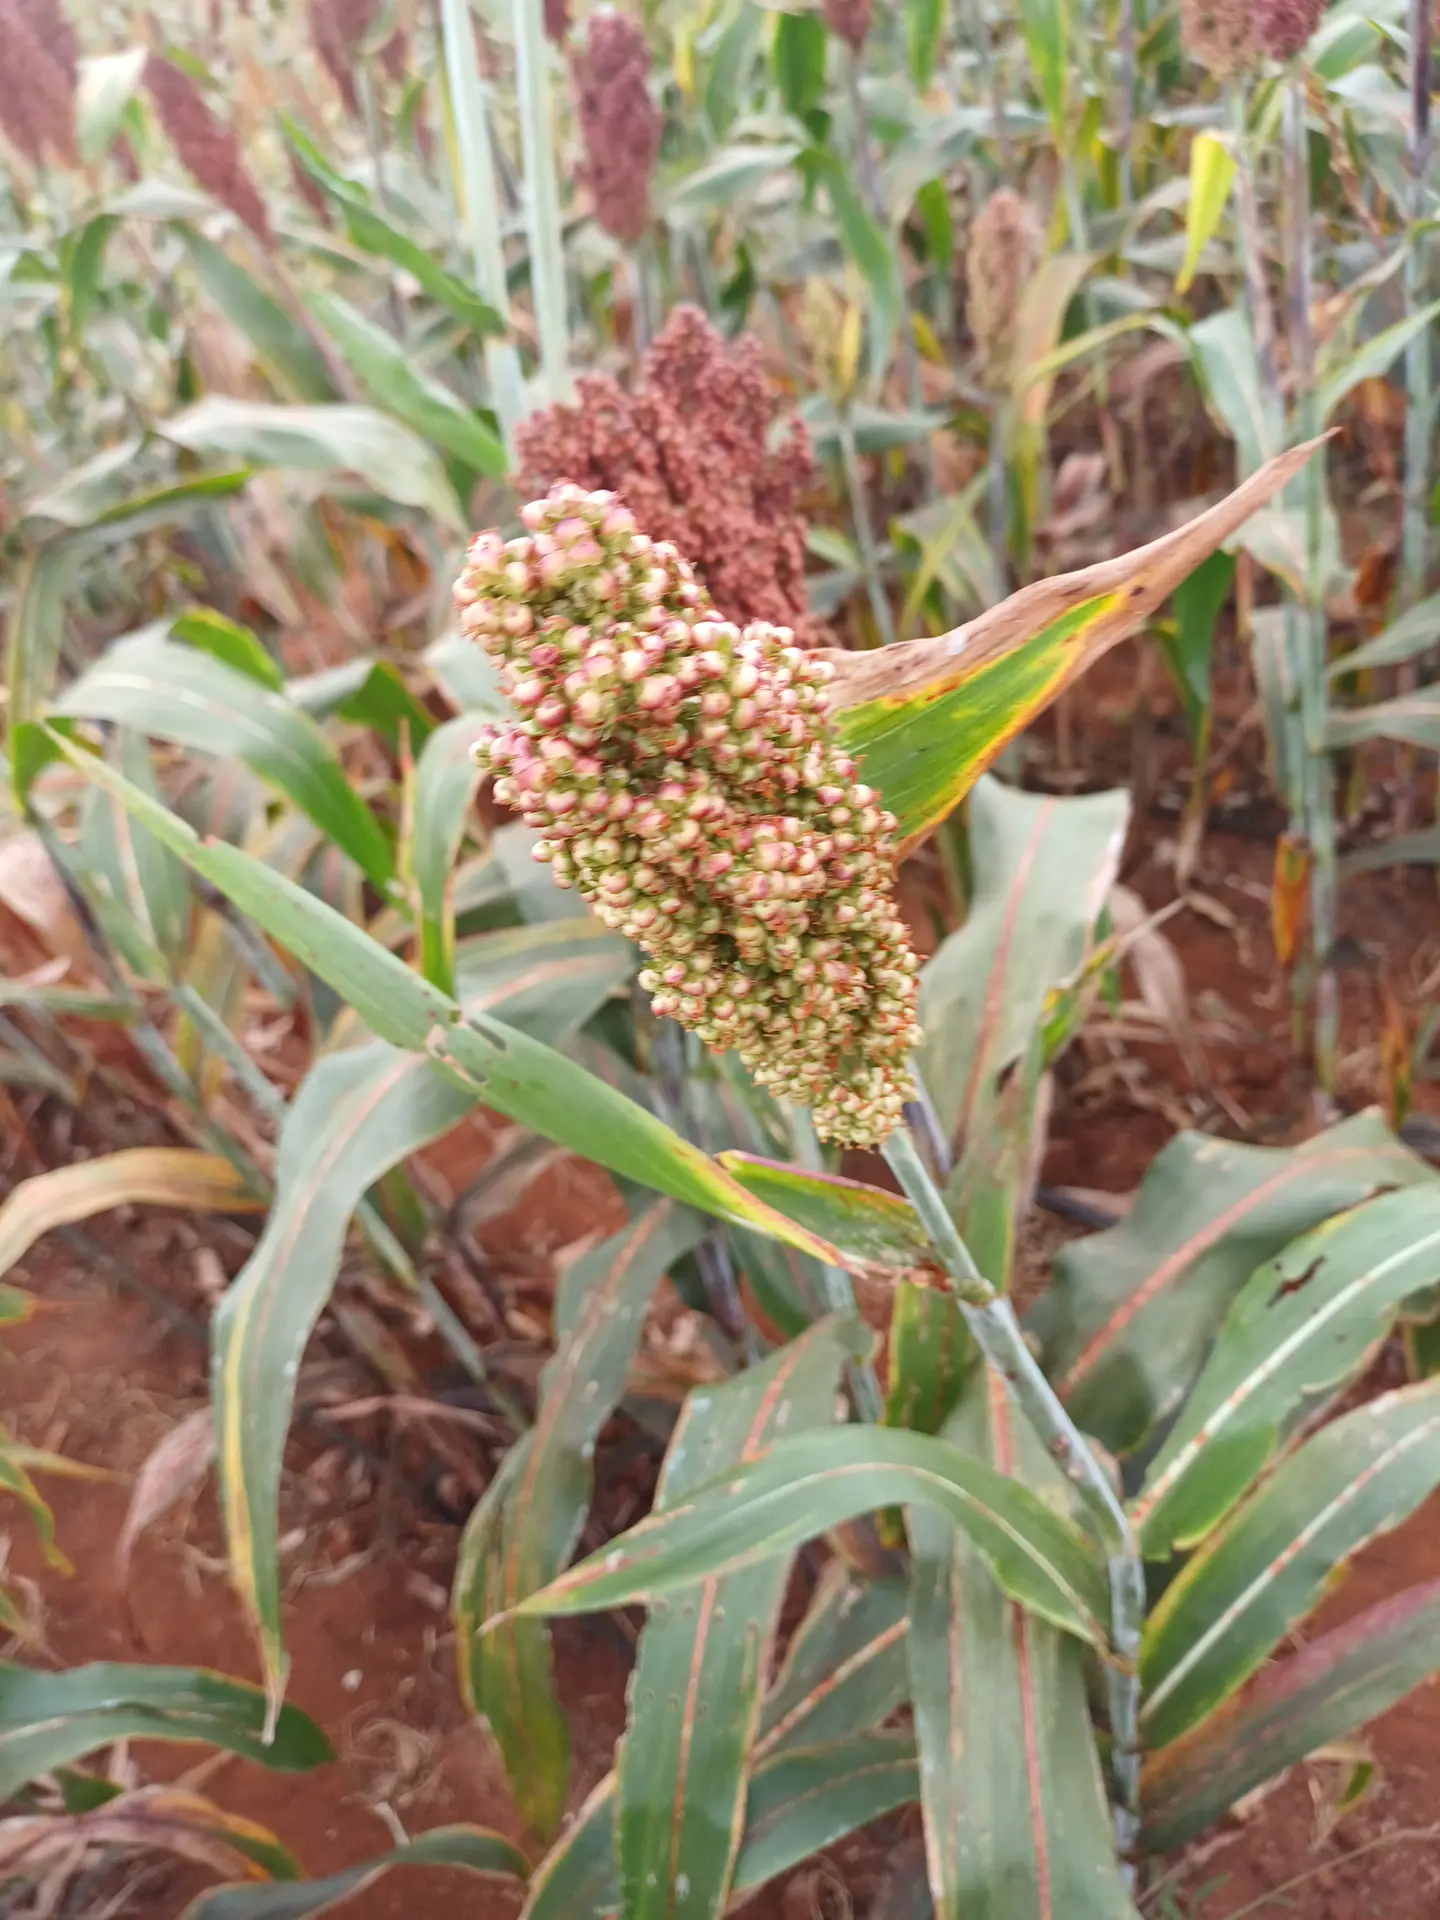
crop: sorghum
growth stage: filling grain
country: Kenya
